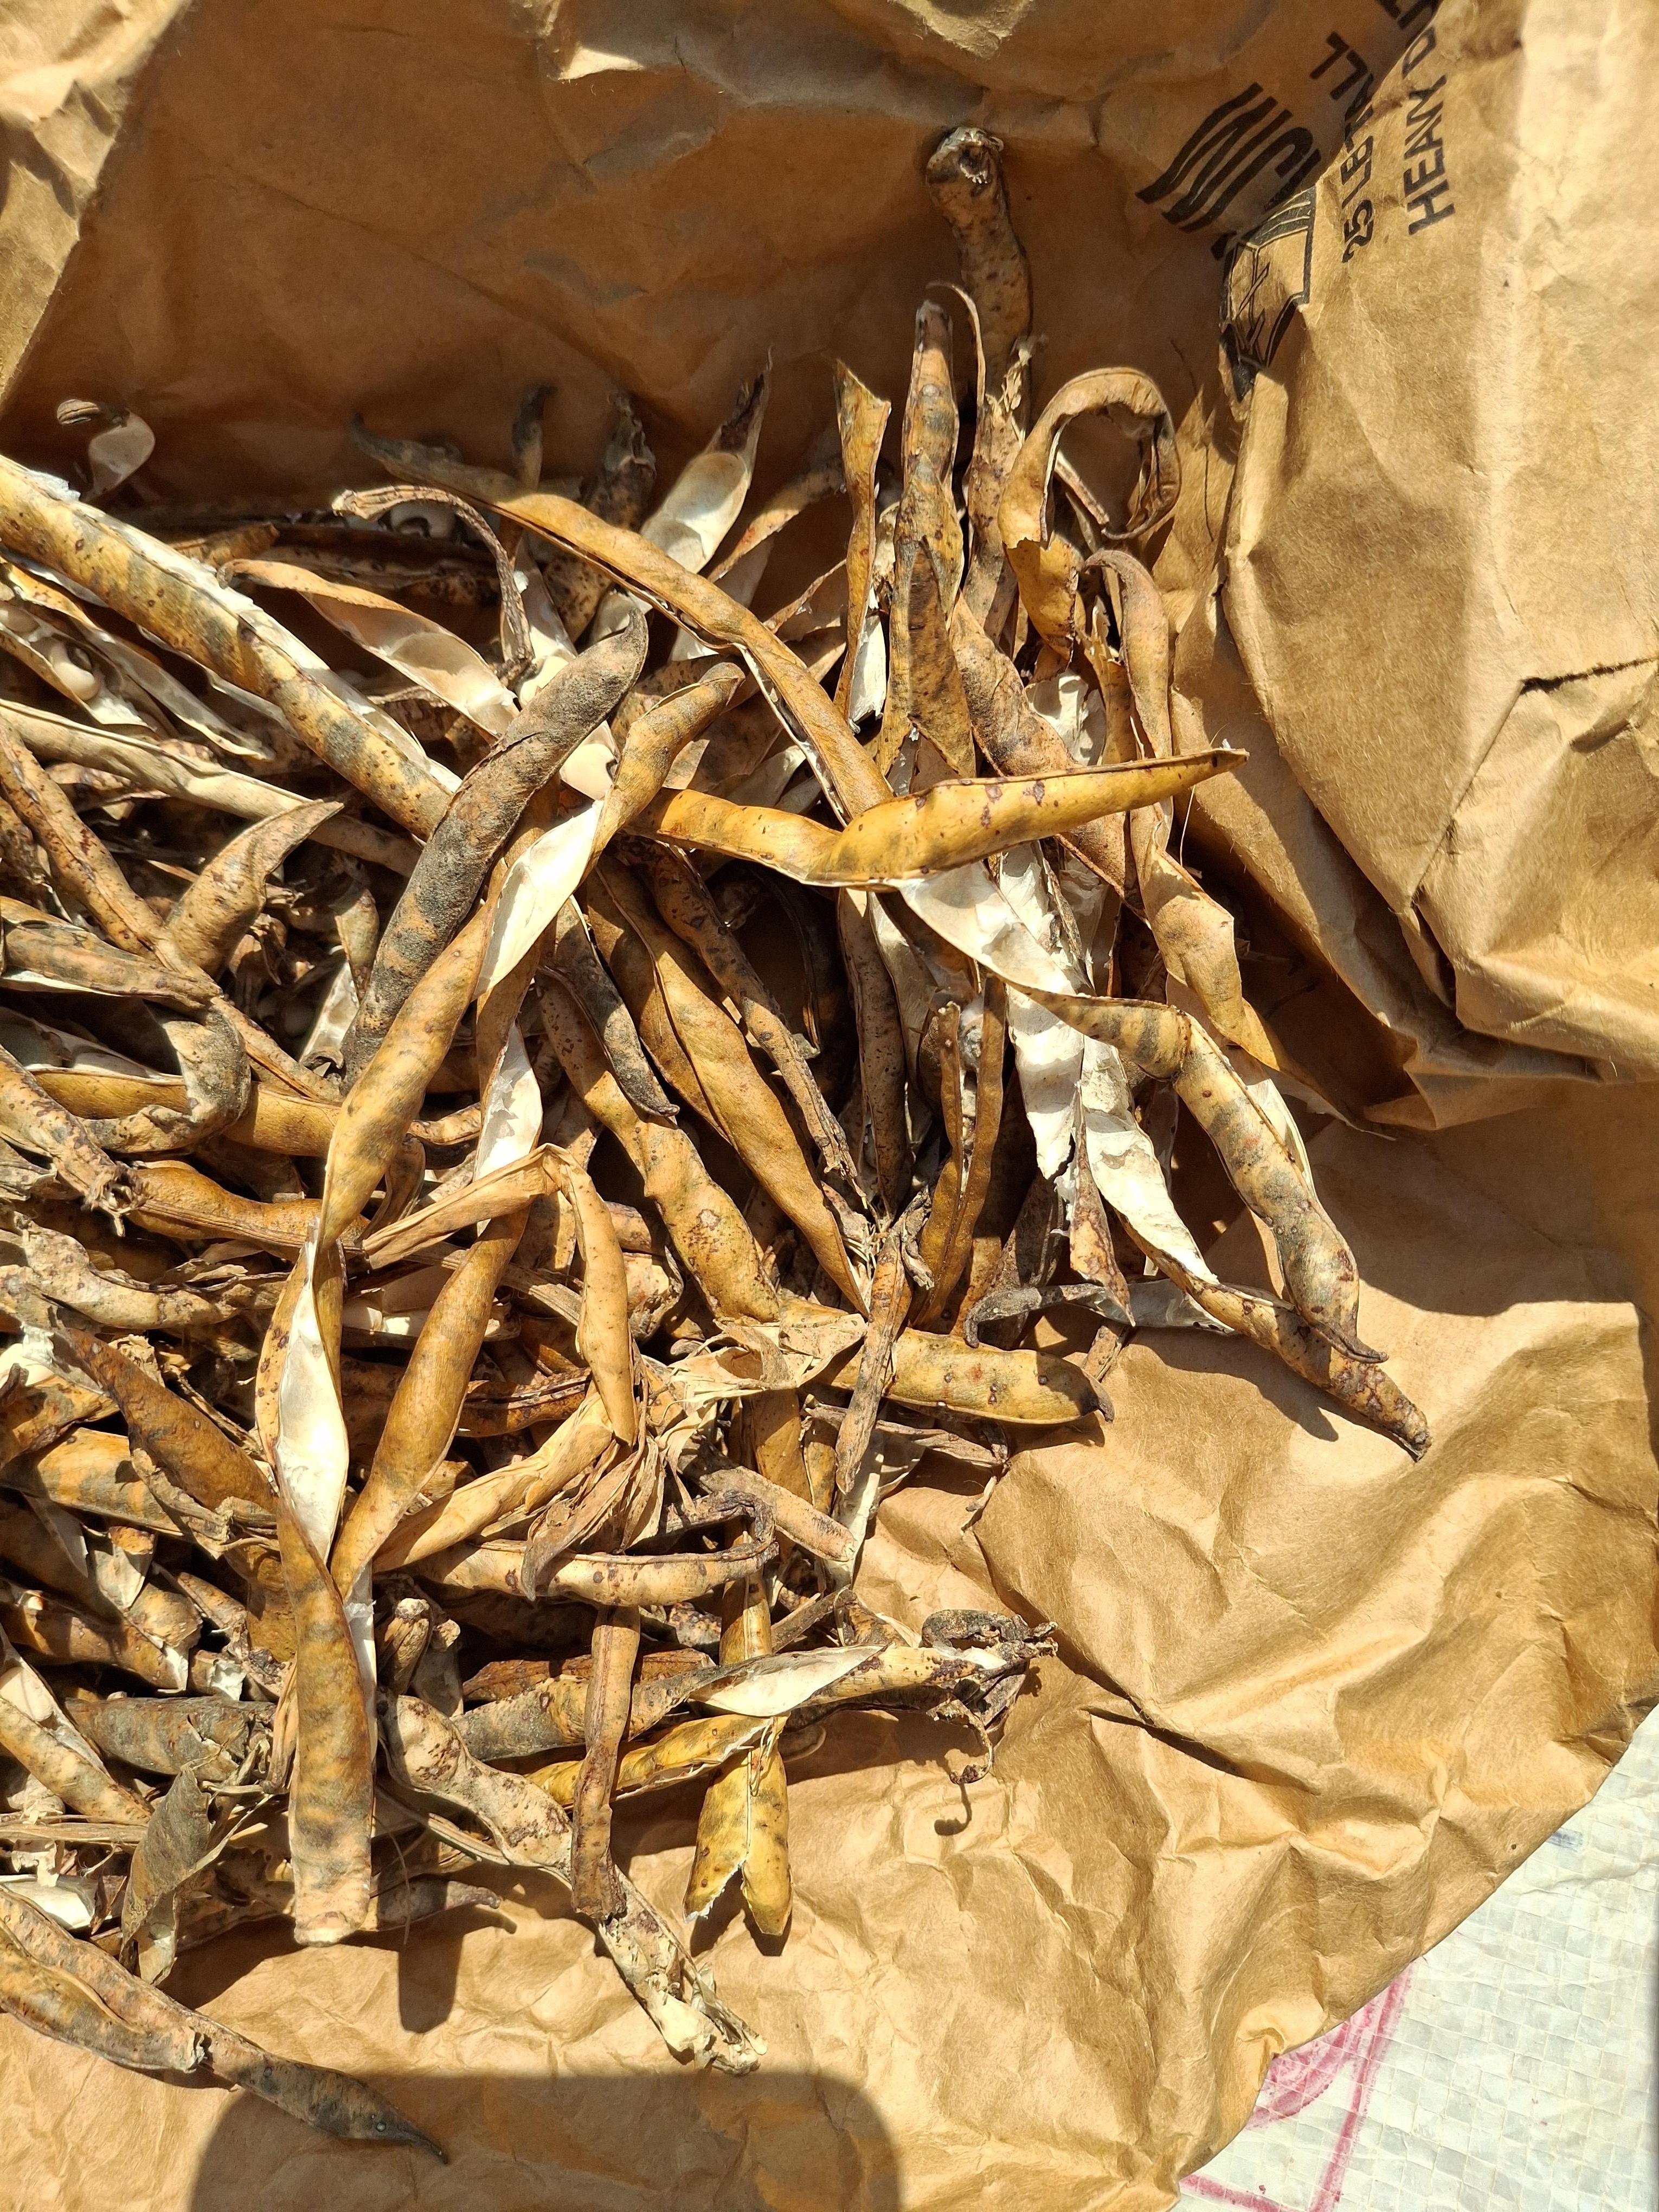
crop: cowpea
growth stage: harvest
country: Nigeria
